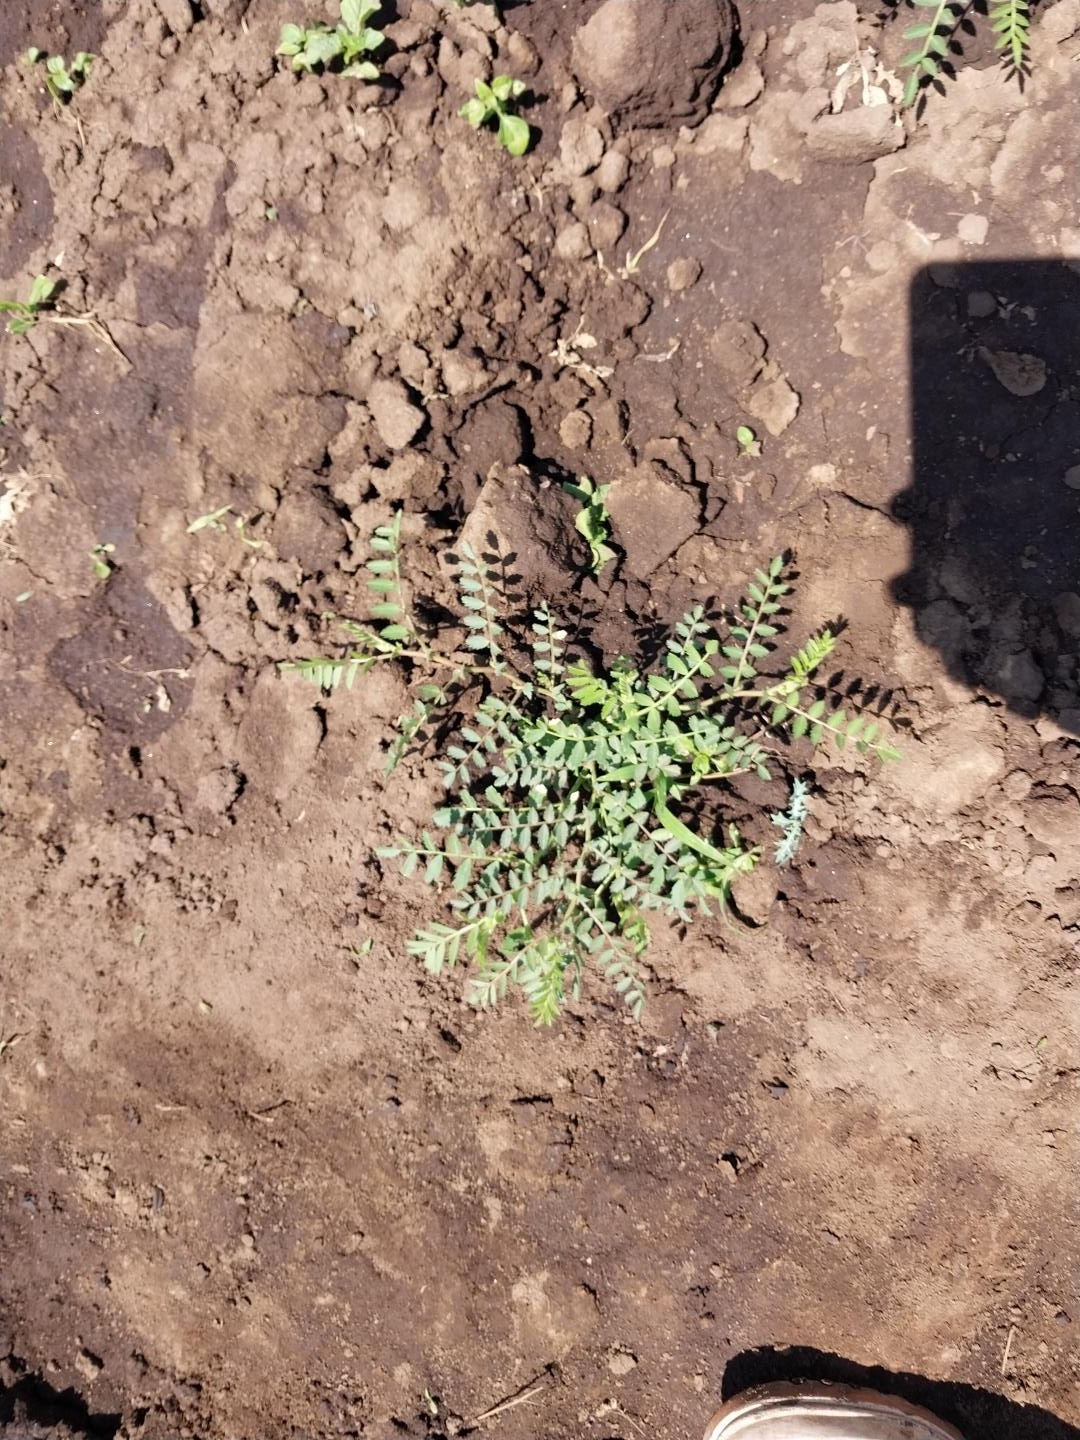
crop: chickpea
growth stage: vegetative
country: Tanzania
